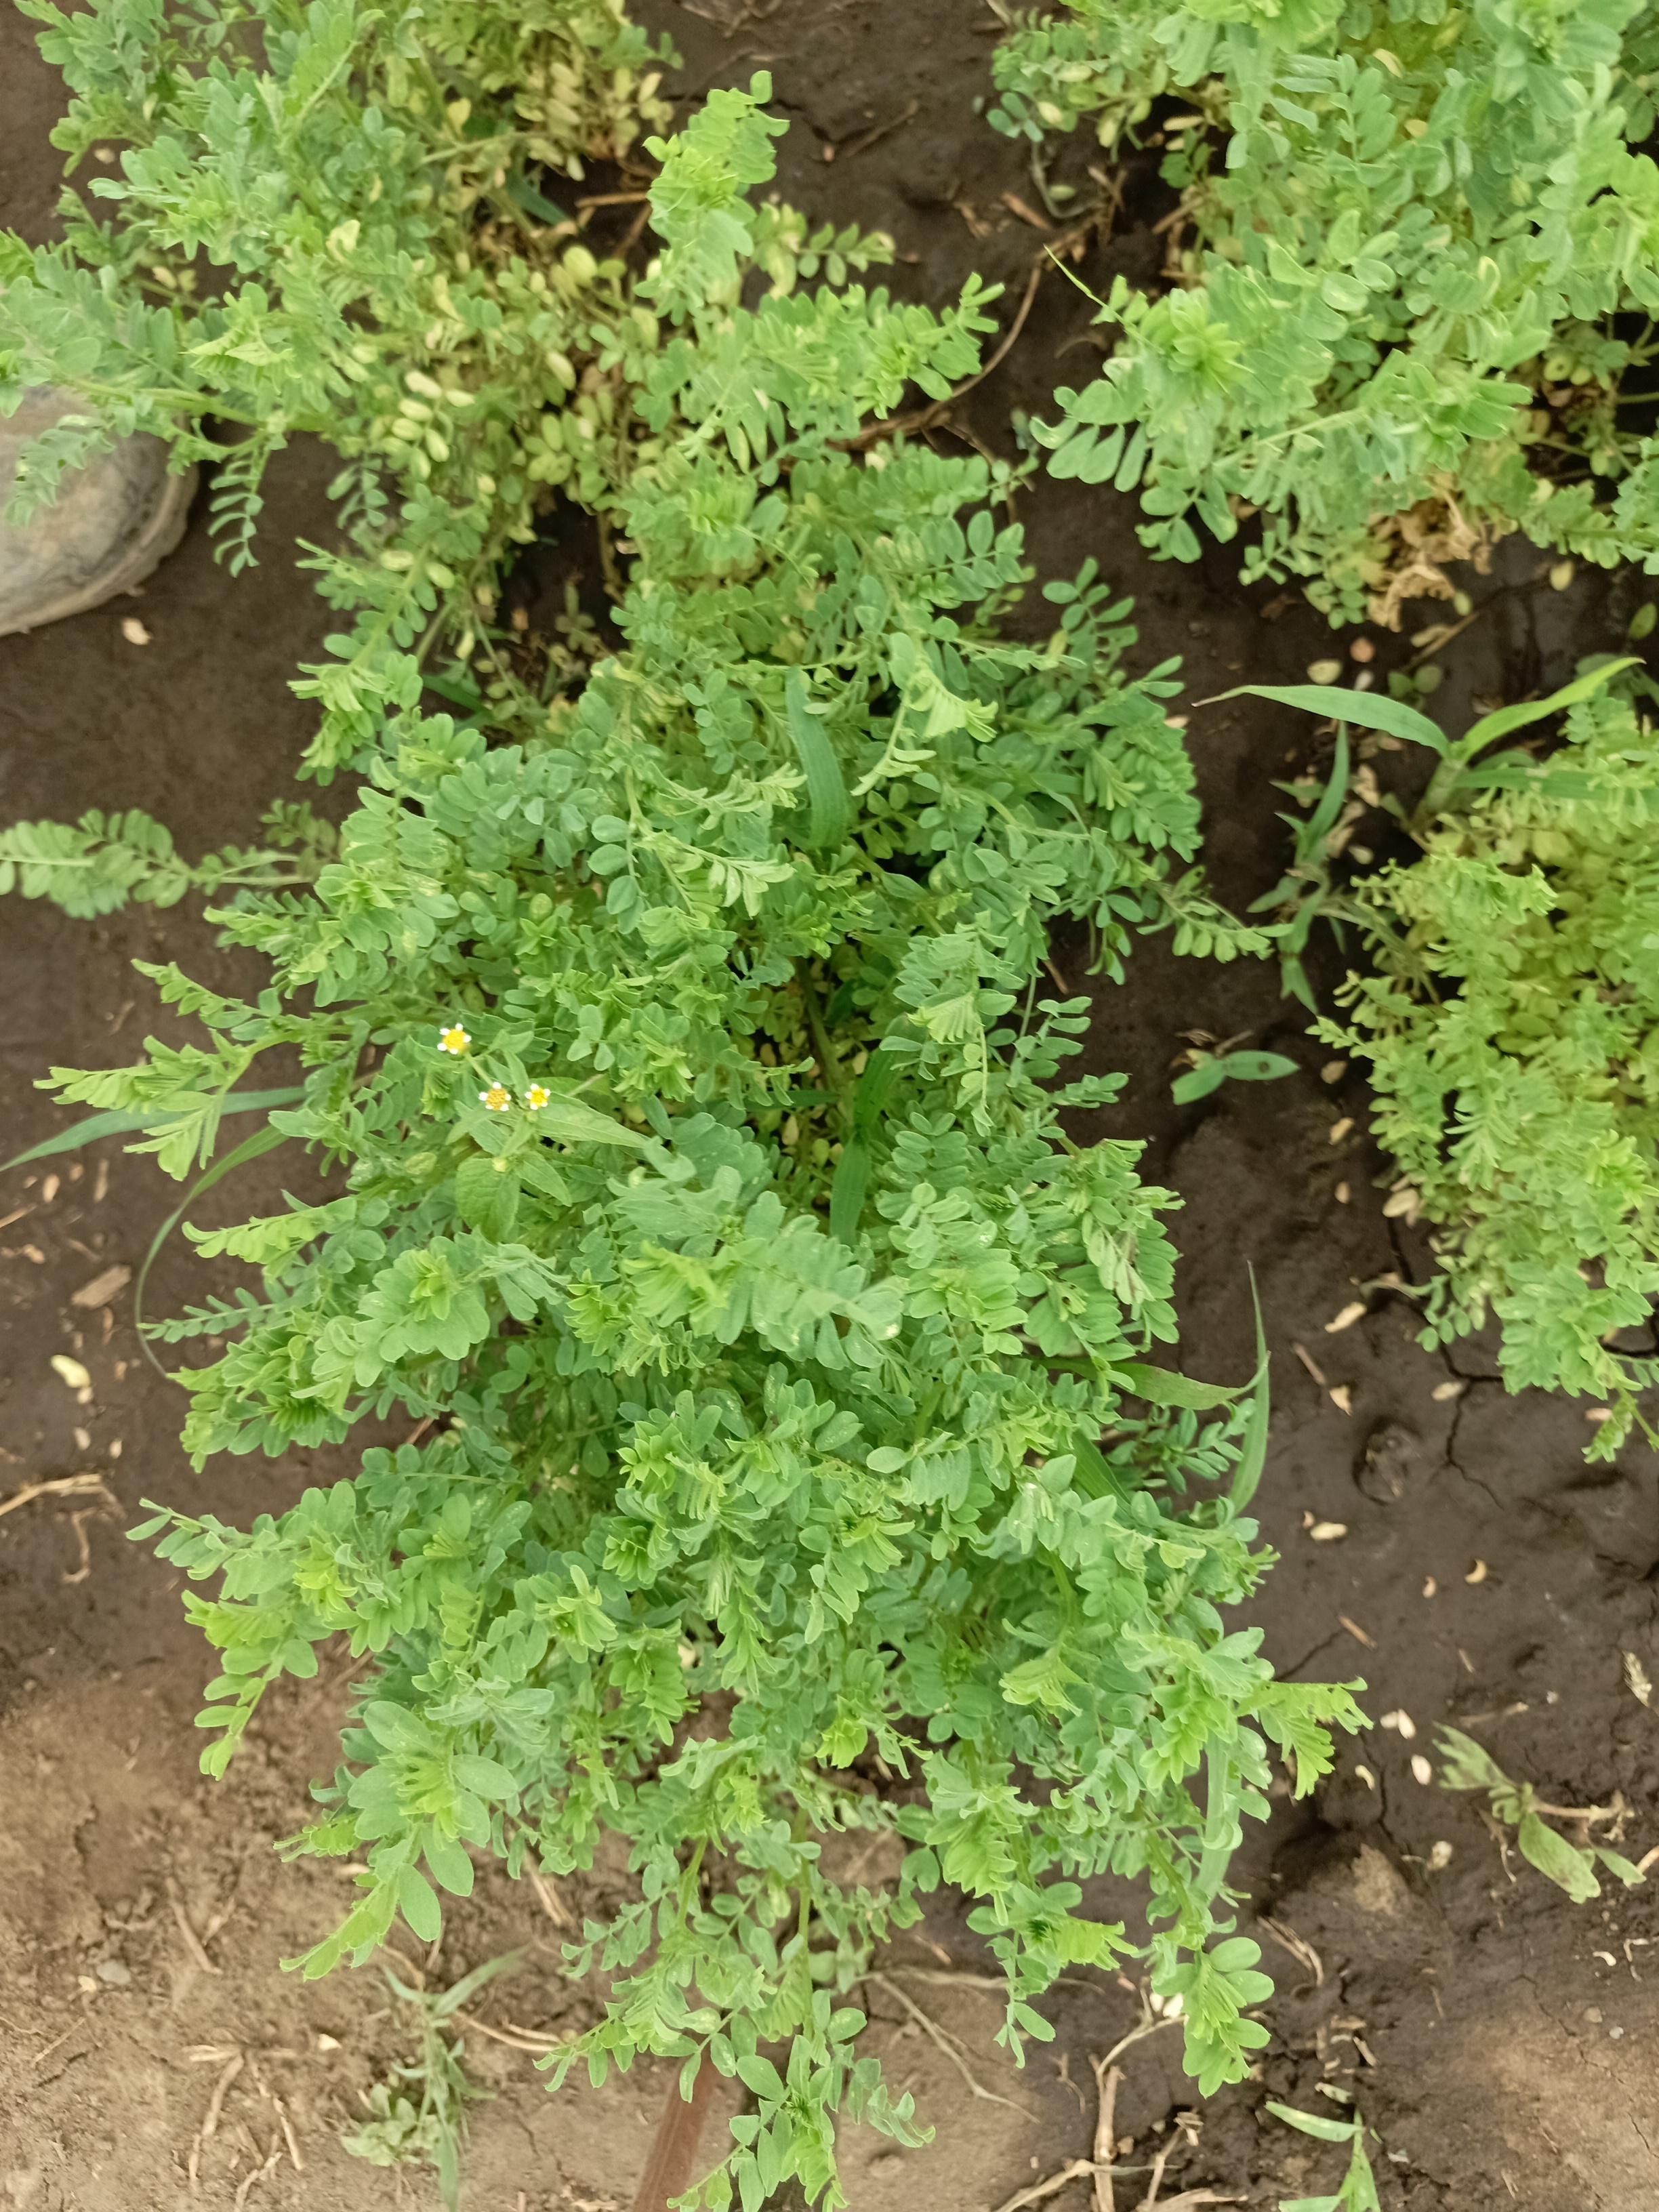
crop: lentil
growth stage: vegetative
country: Tanzania
